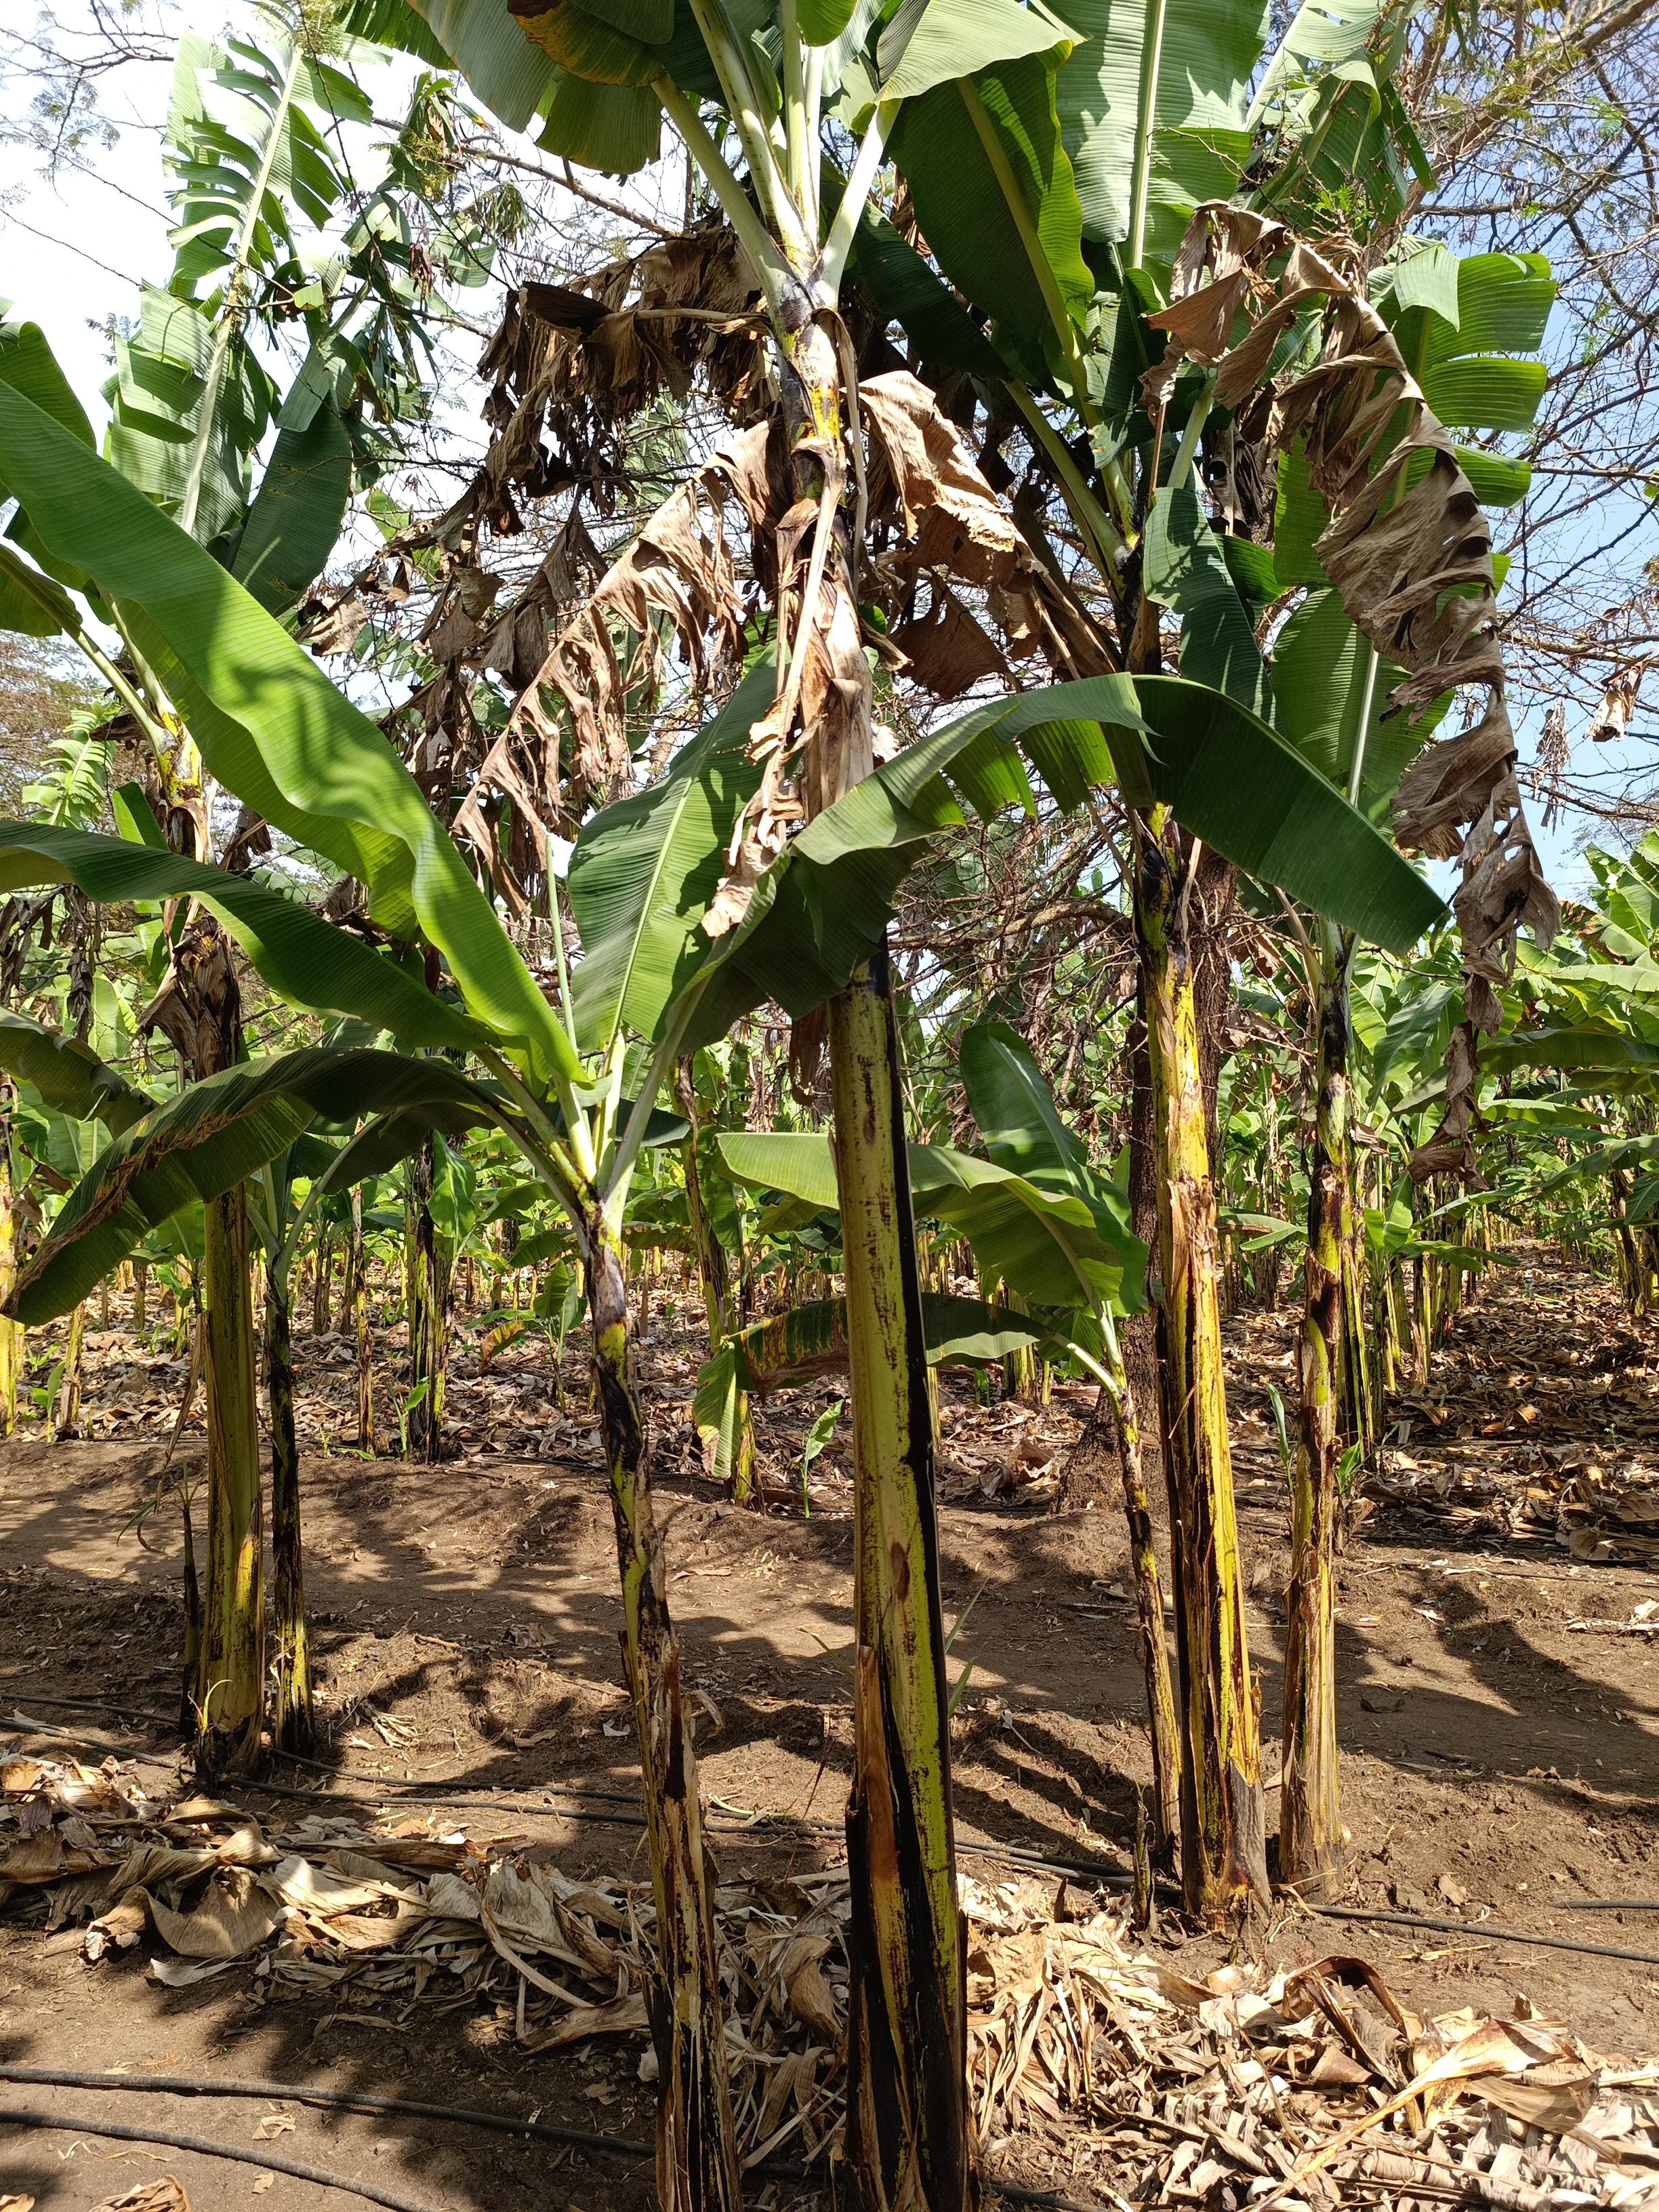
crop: banana
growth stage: vegetative
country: Tanzania
